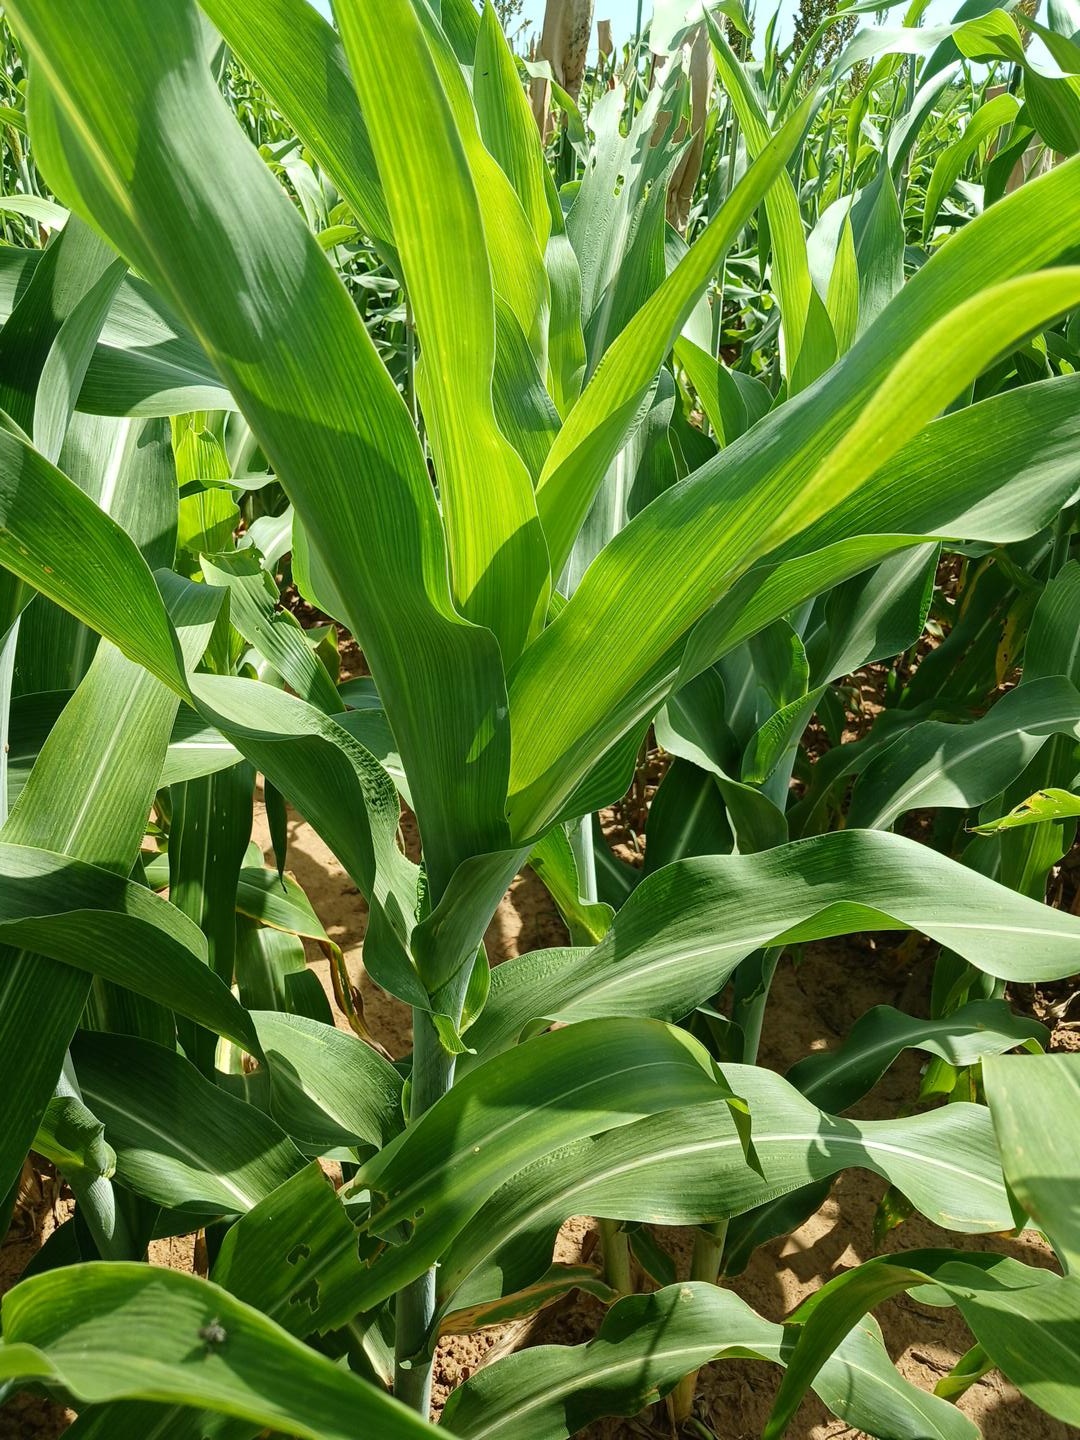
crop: sorghum
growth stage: vegetative
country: Senegal
